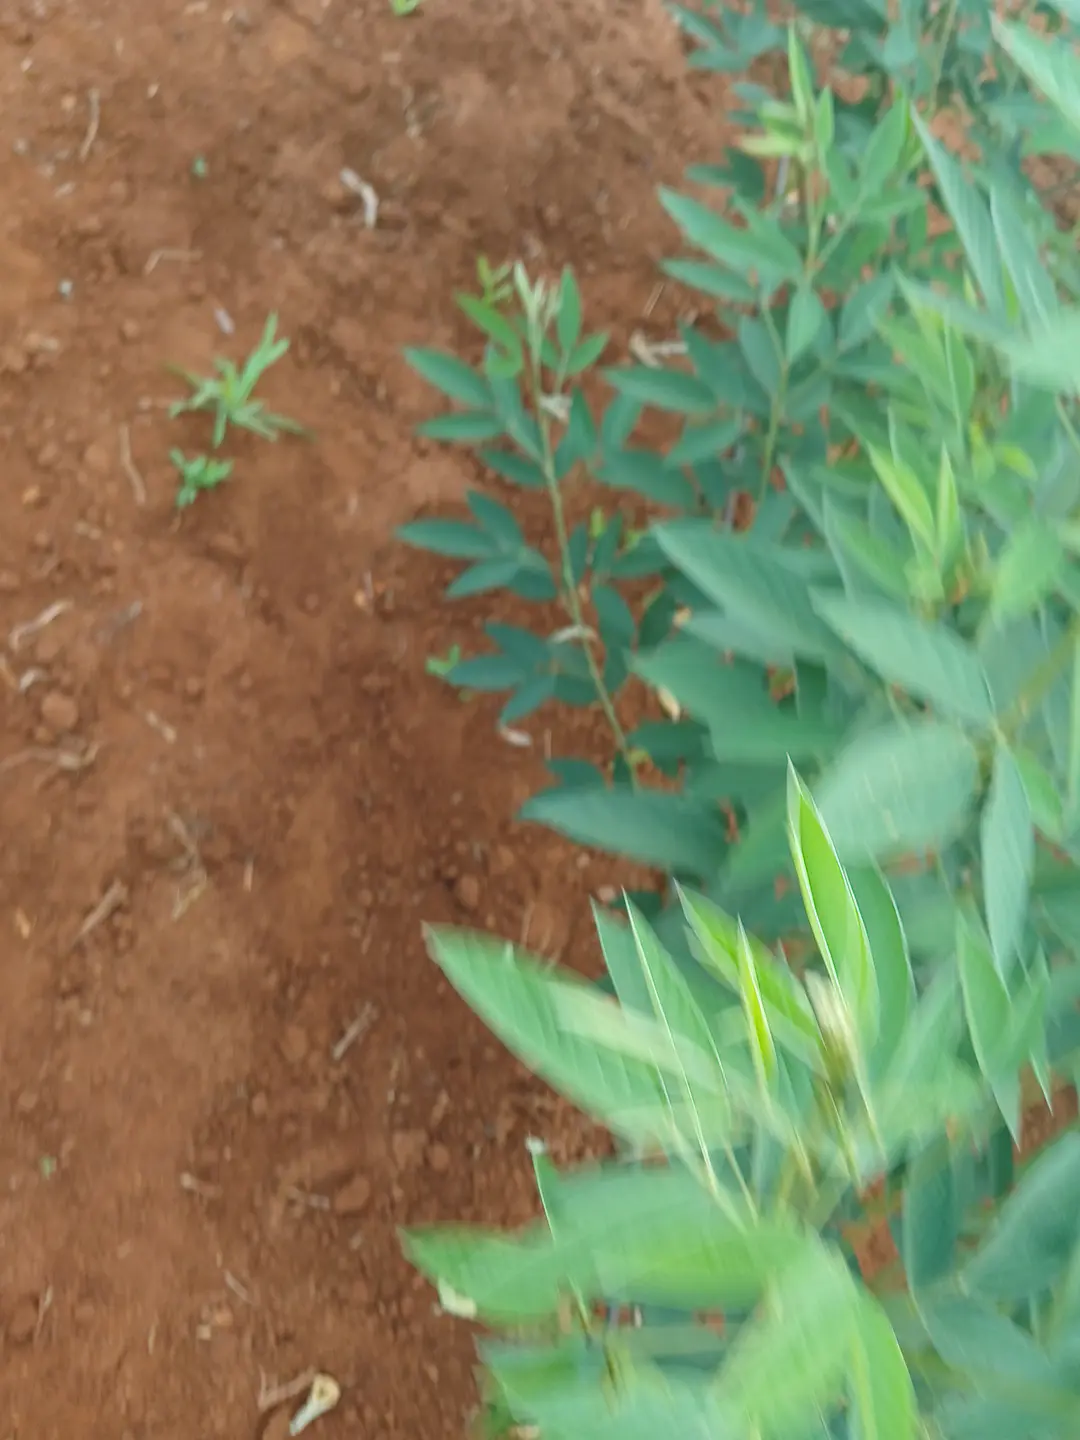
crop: pigeonpea
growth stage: vegetative
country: Kenya
